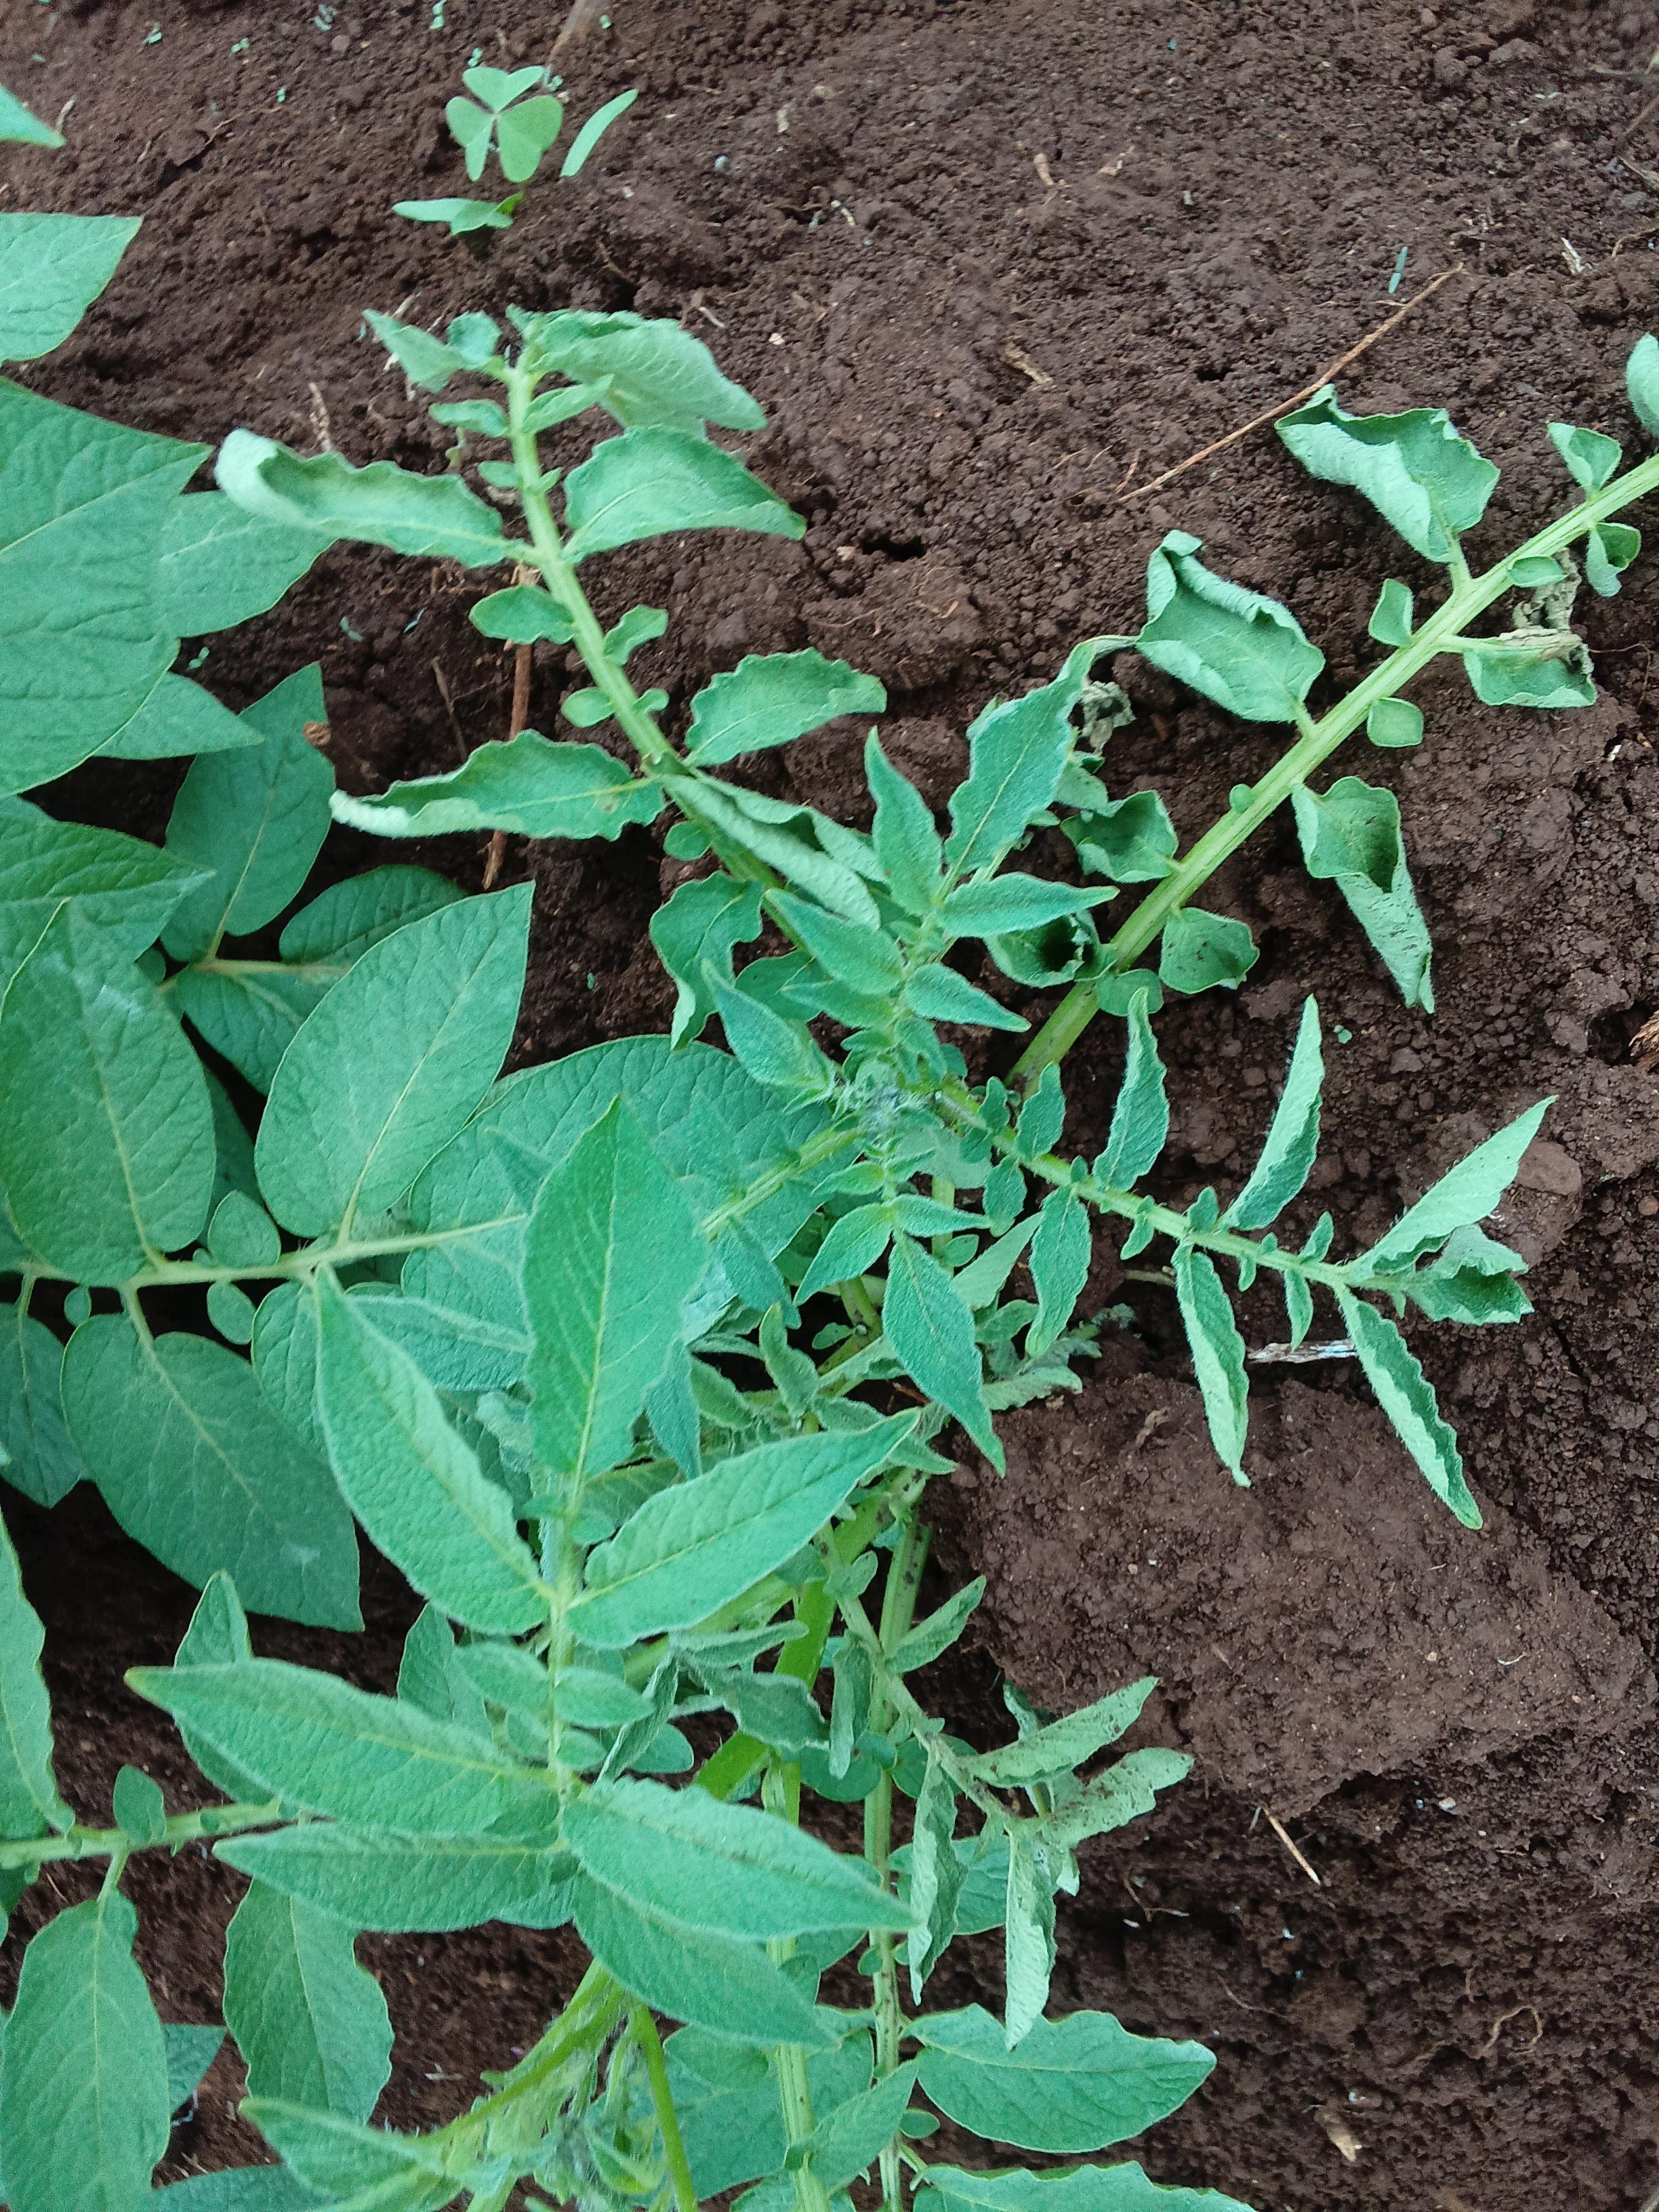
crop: potato
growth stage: vegetative
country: Kenya
